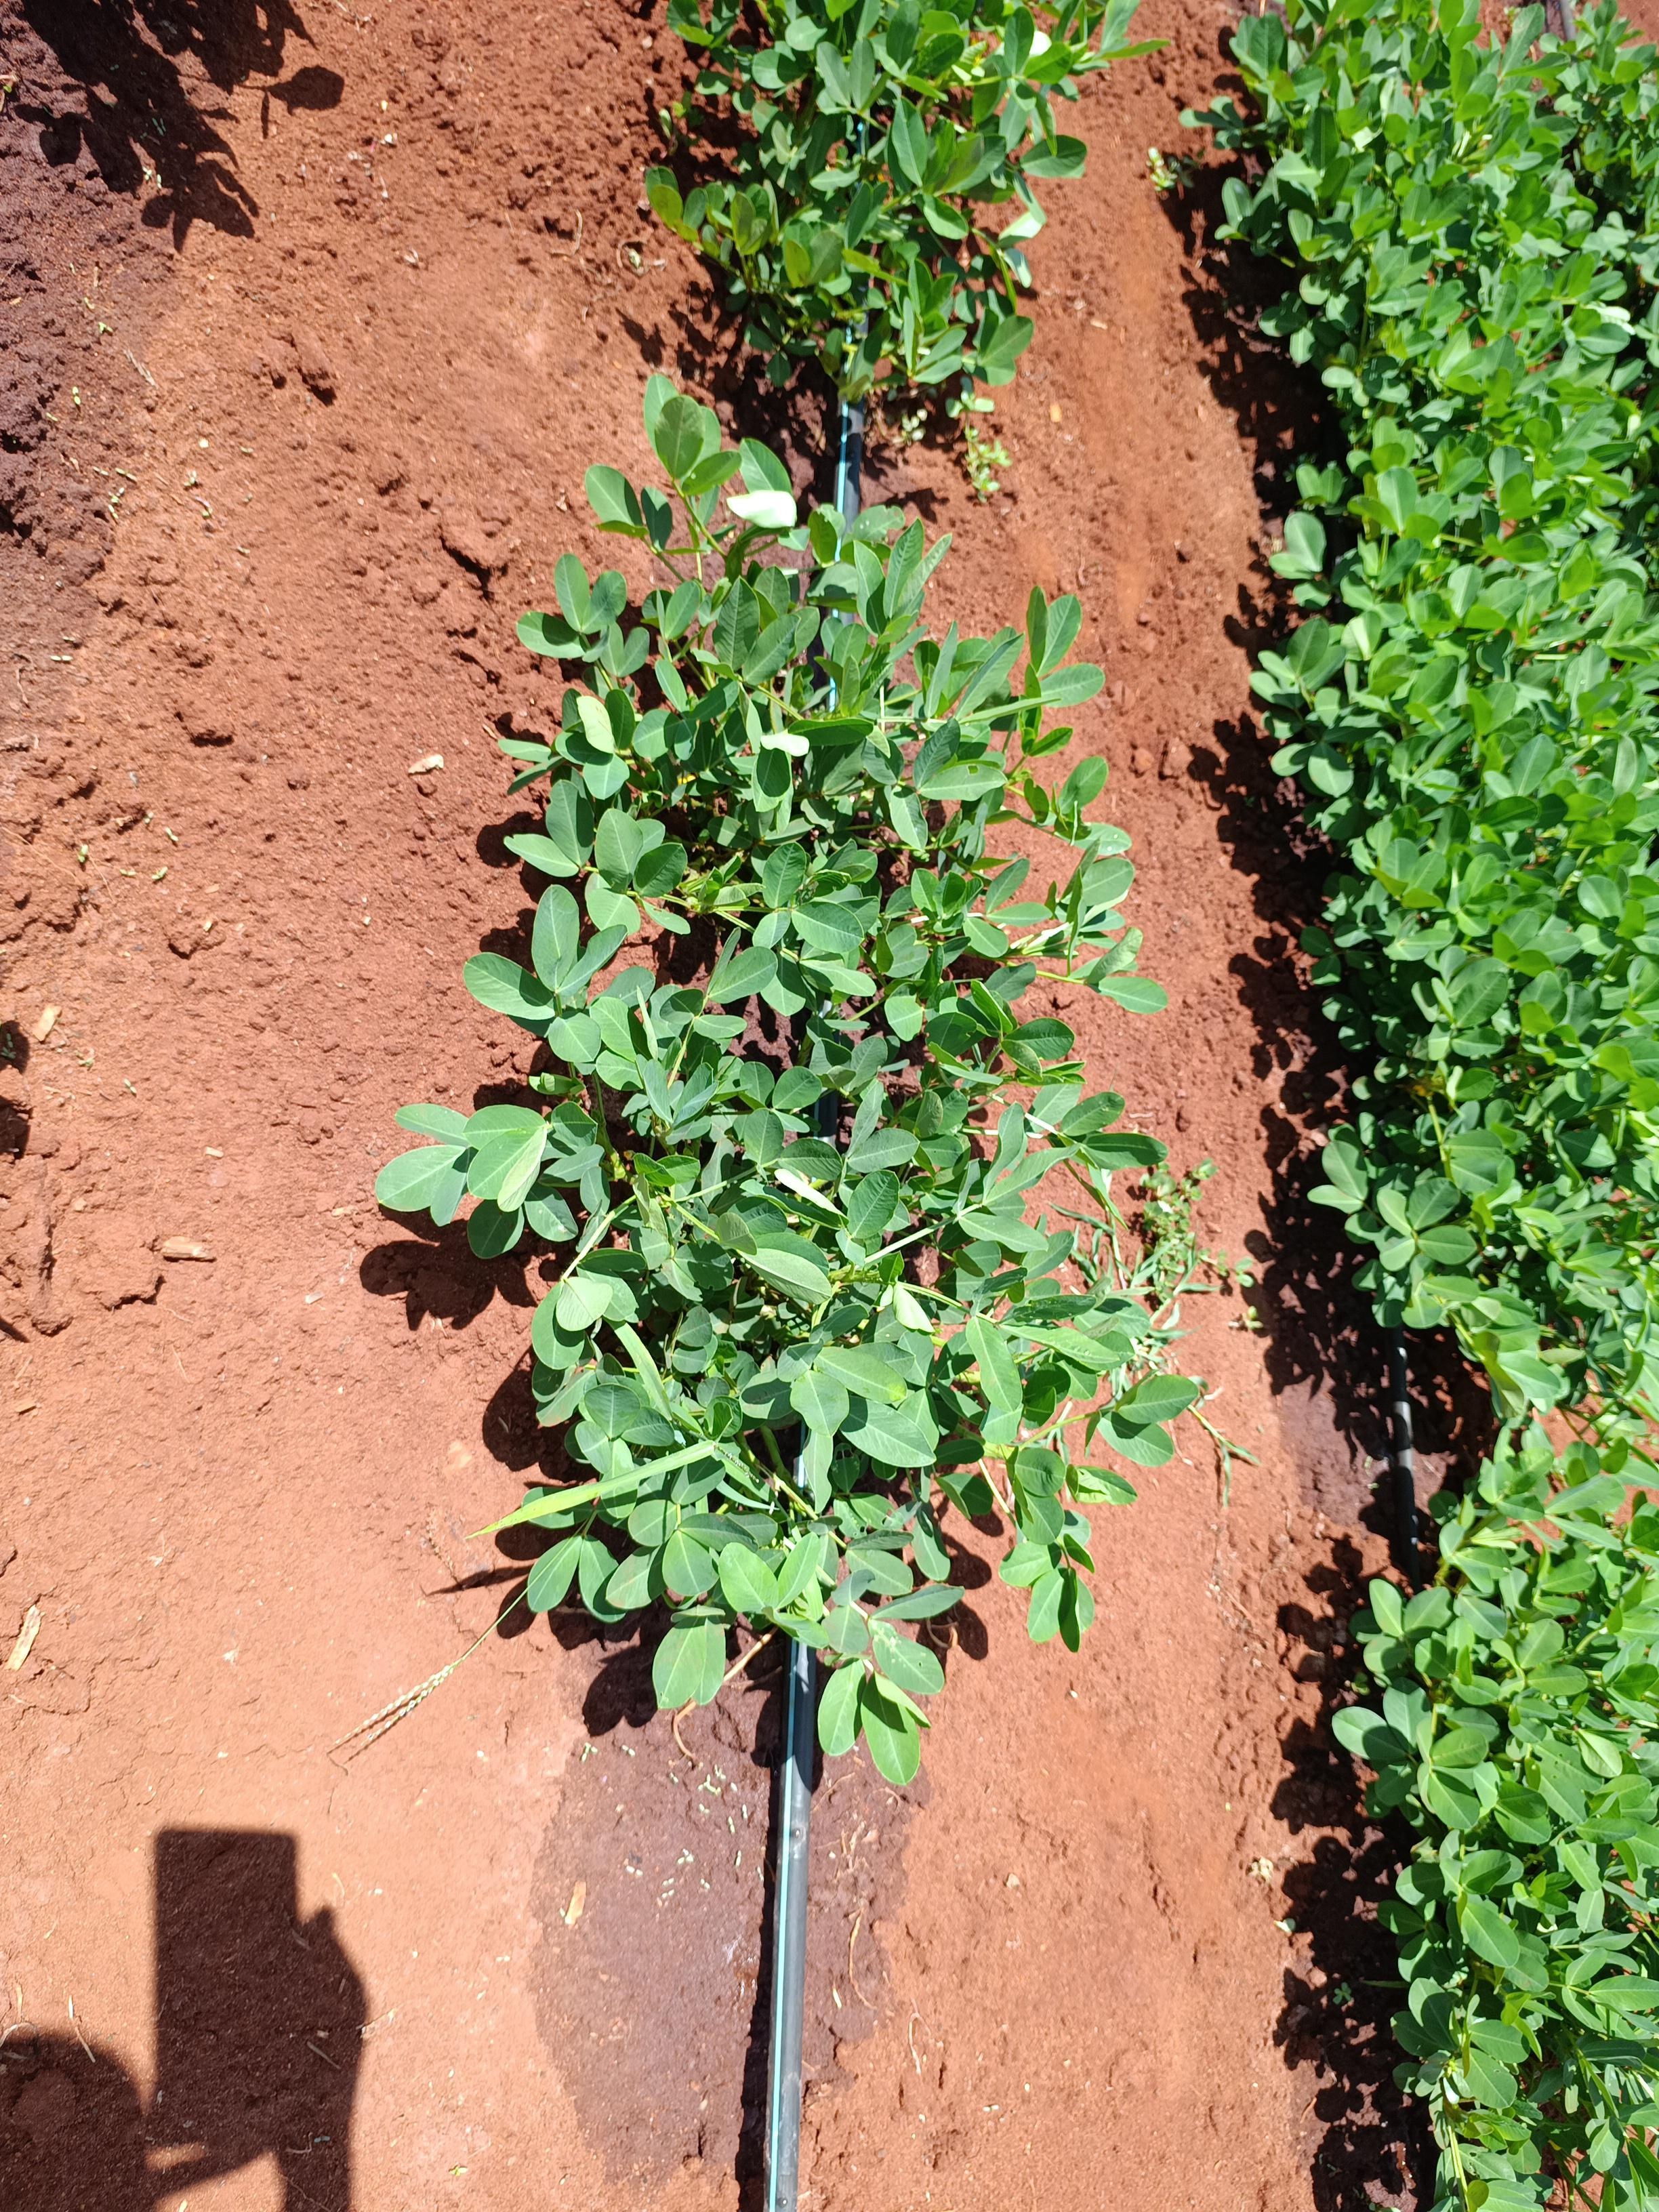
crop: groundnut
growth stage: flowering
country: Kenya
